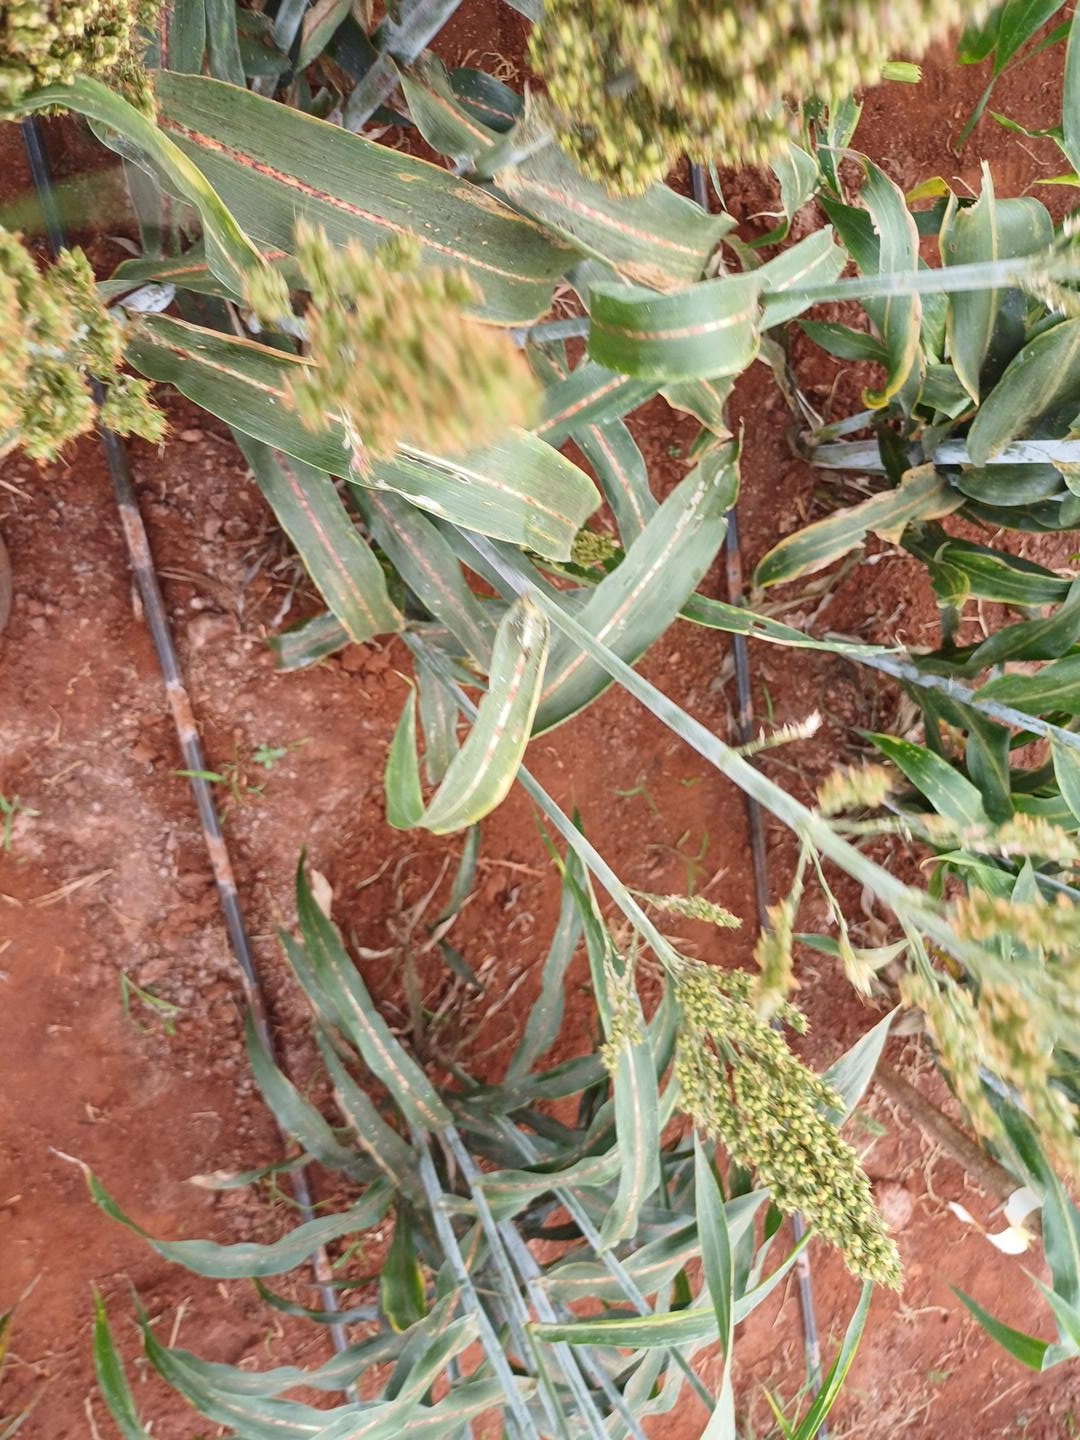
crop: sorghum
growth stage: flowering
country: Kenya
